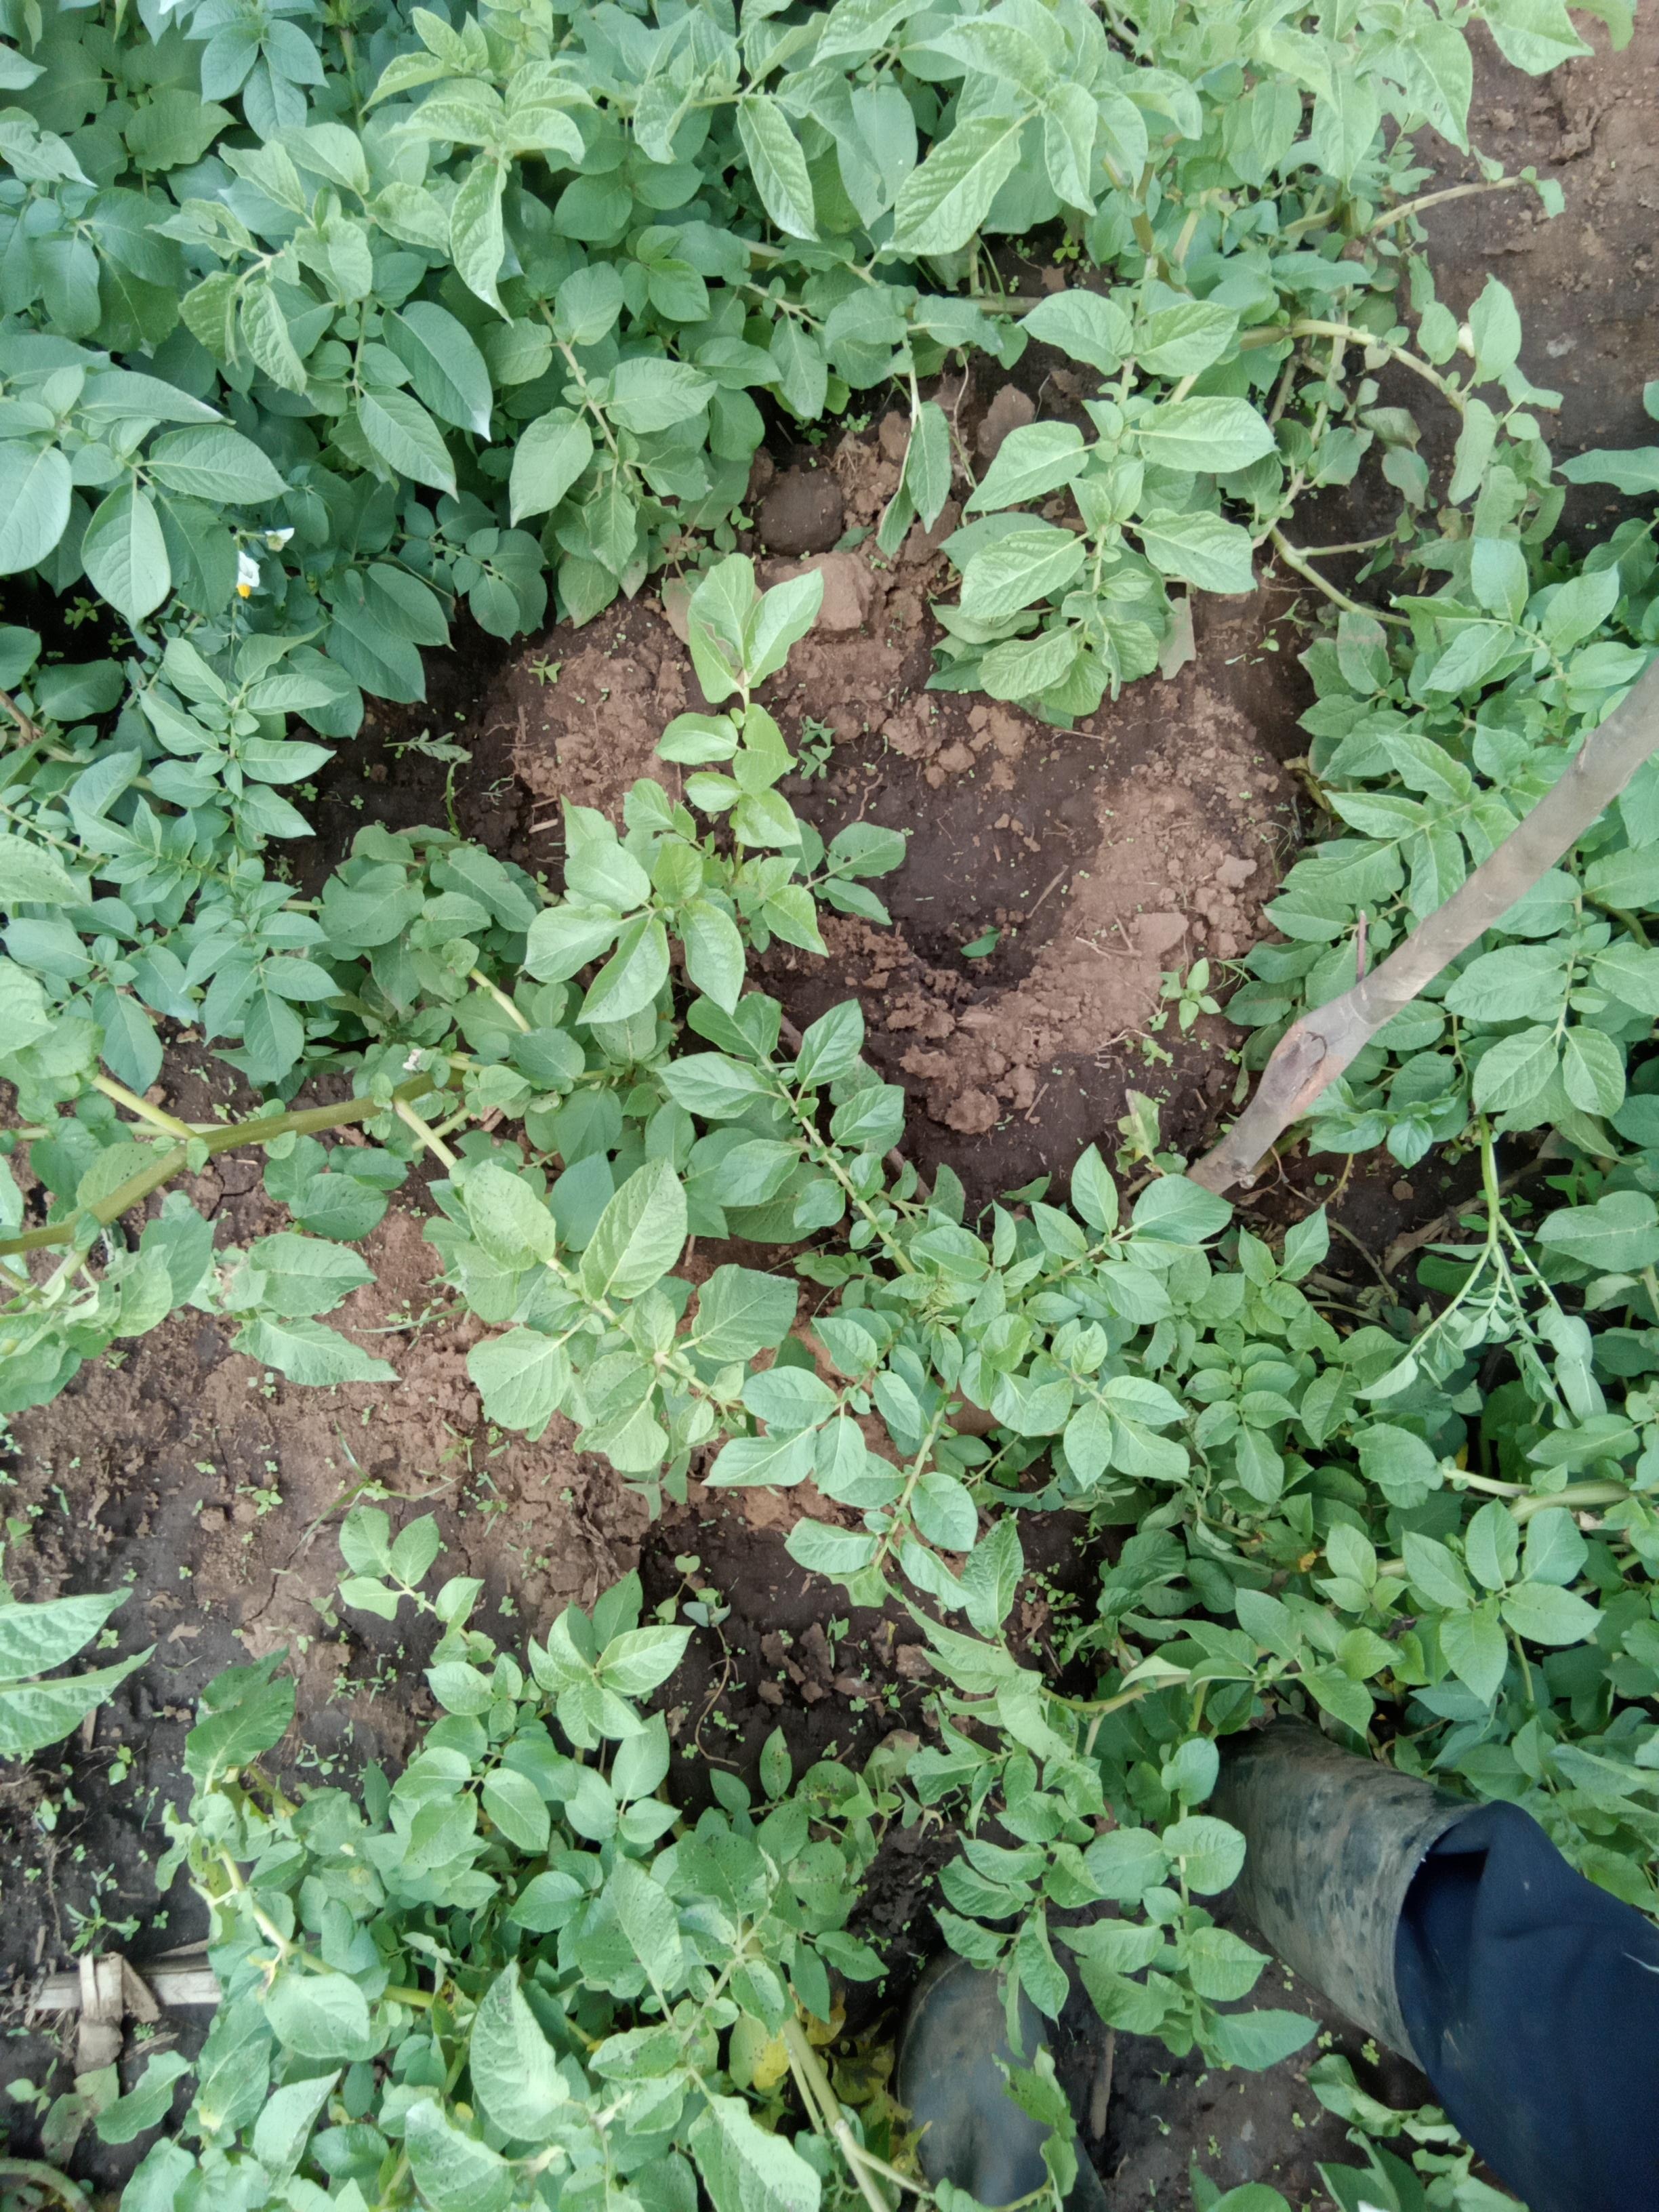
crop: potato
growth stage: flowering
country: Kenya
